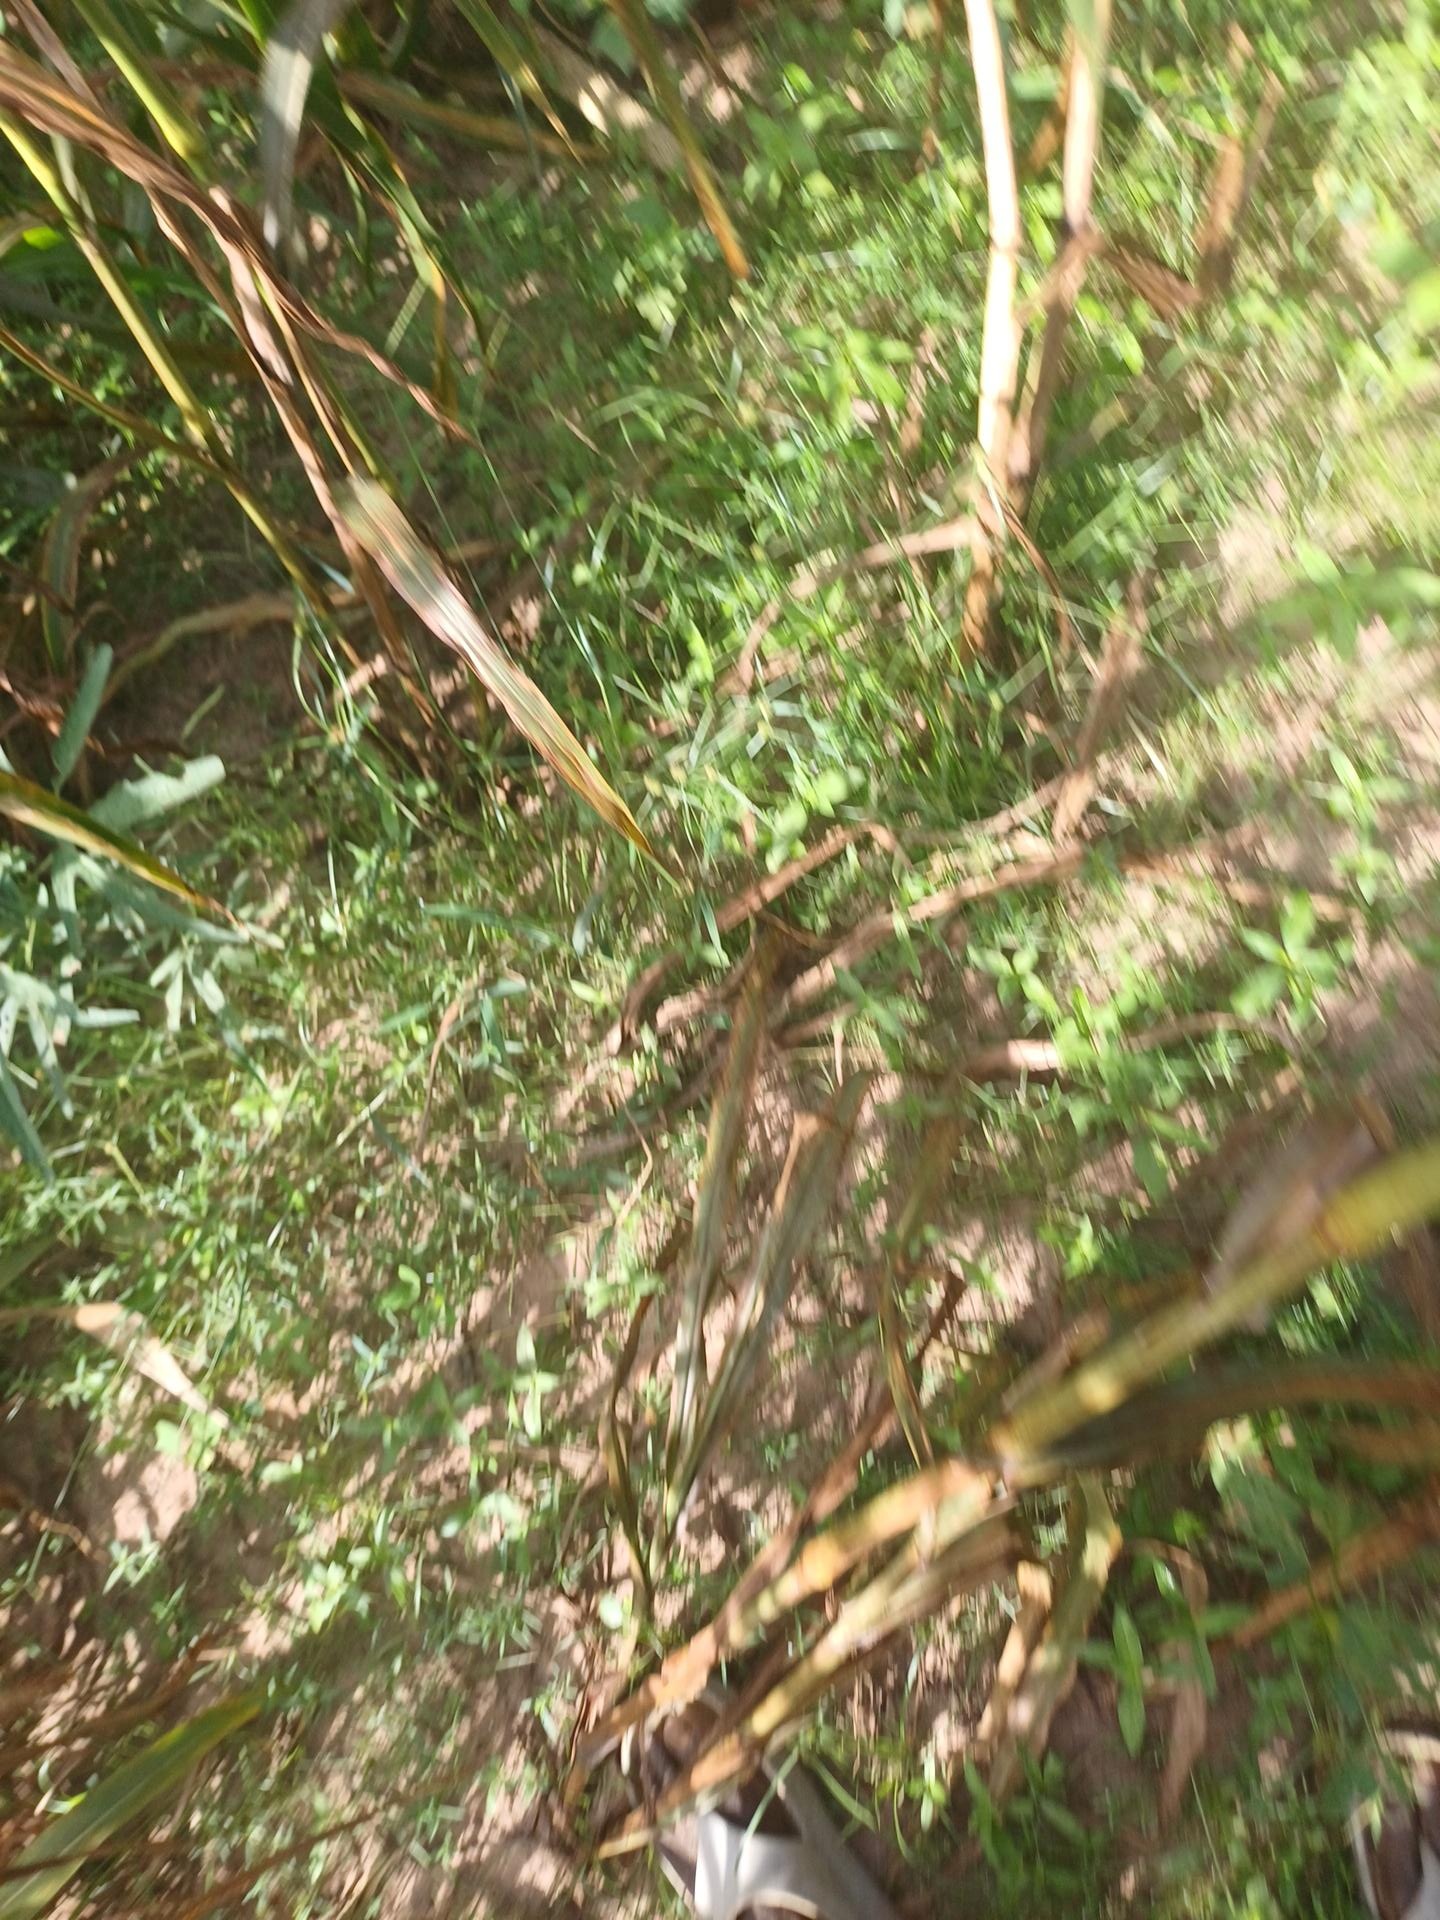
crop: pearl millet
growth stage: filling grain
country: Senegal
